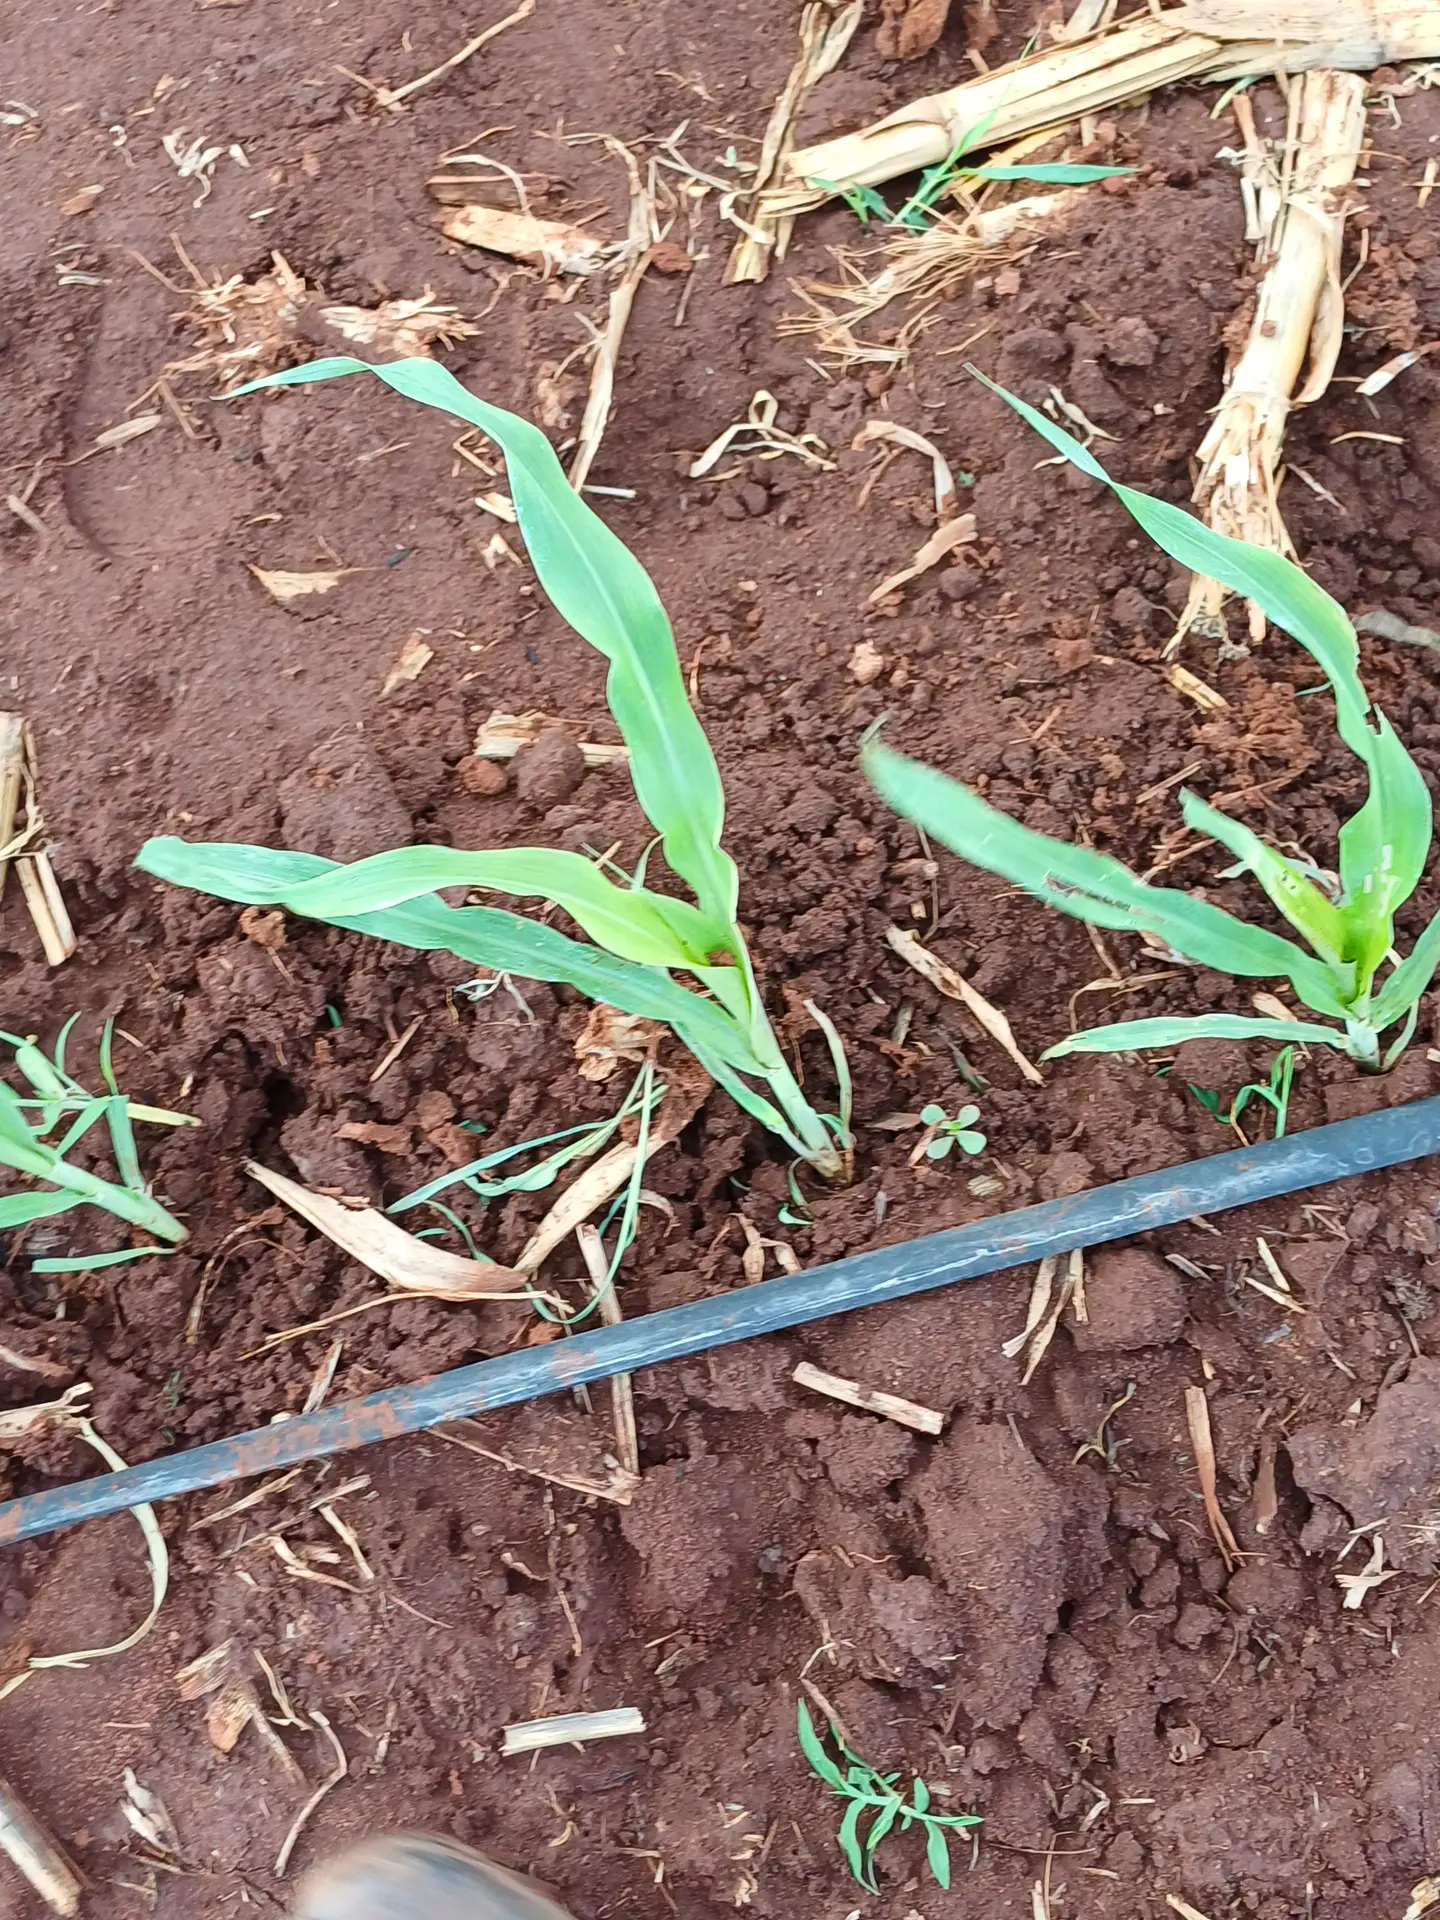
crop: sorghum
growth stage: vegetative
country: Kenya
